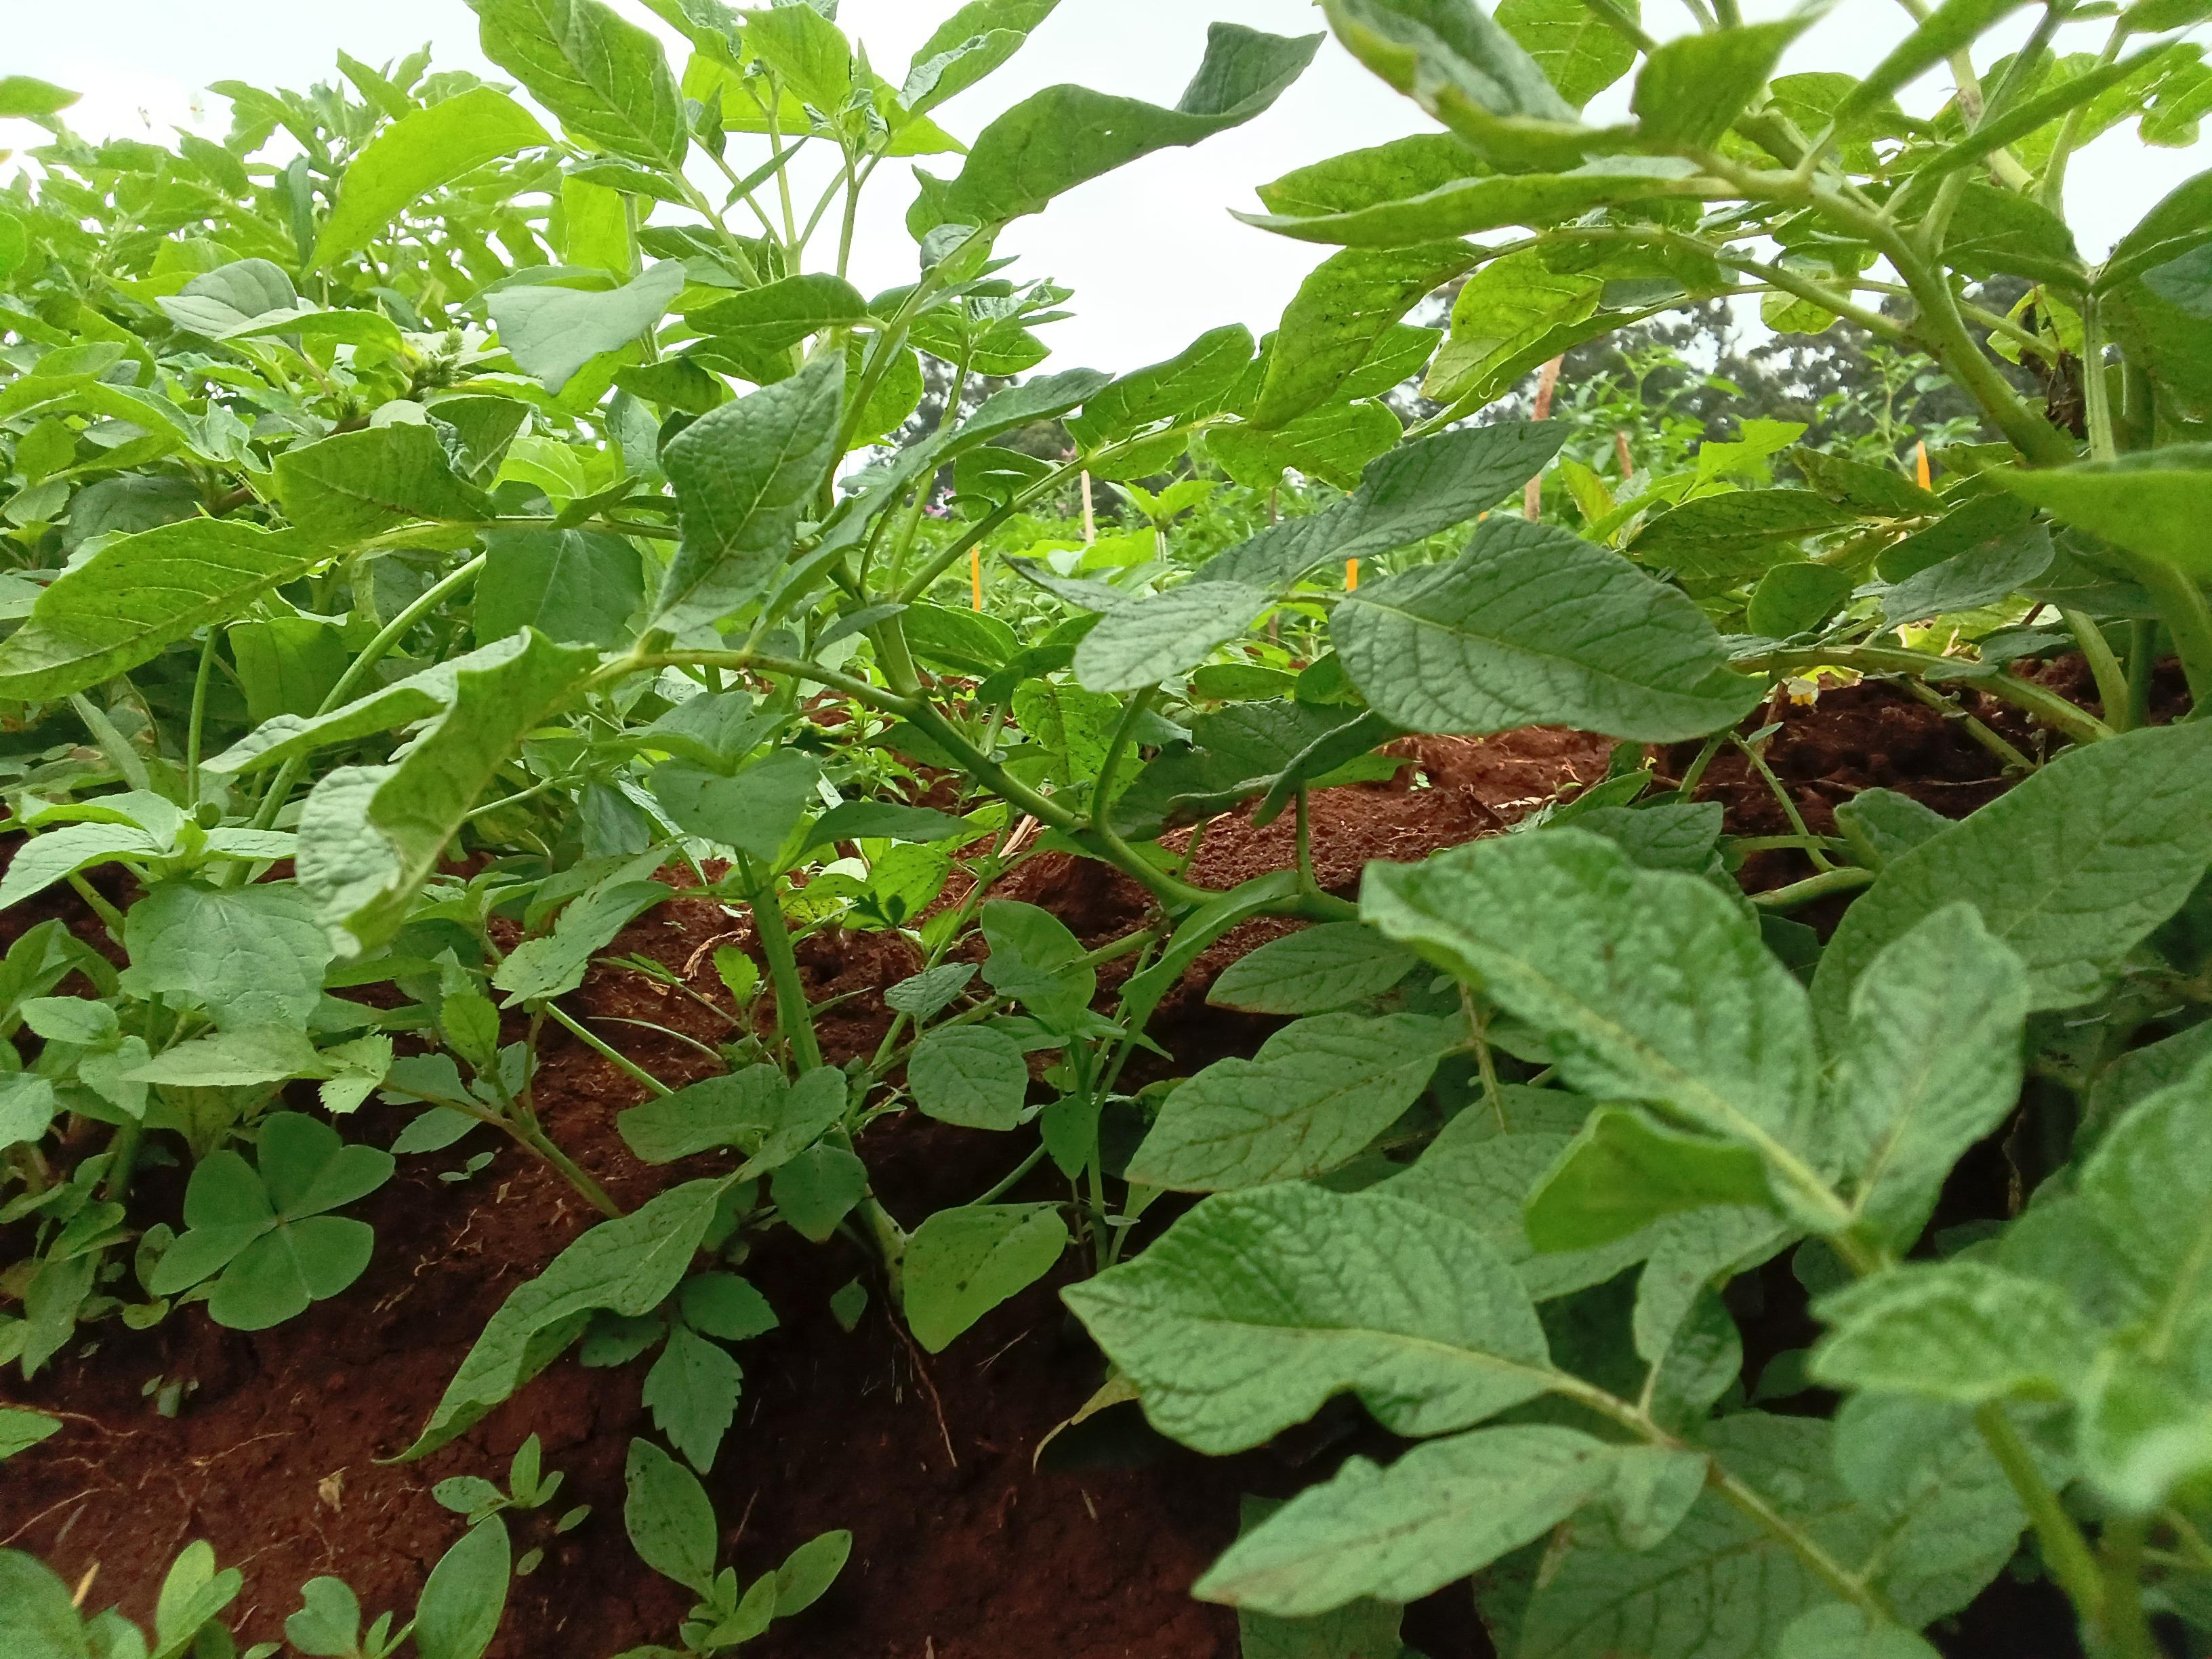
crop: potato
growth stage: flowering
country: Kenya
